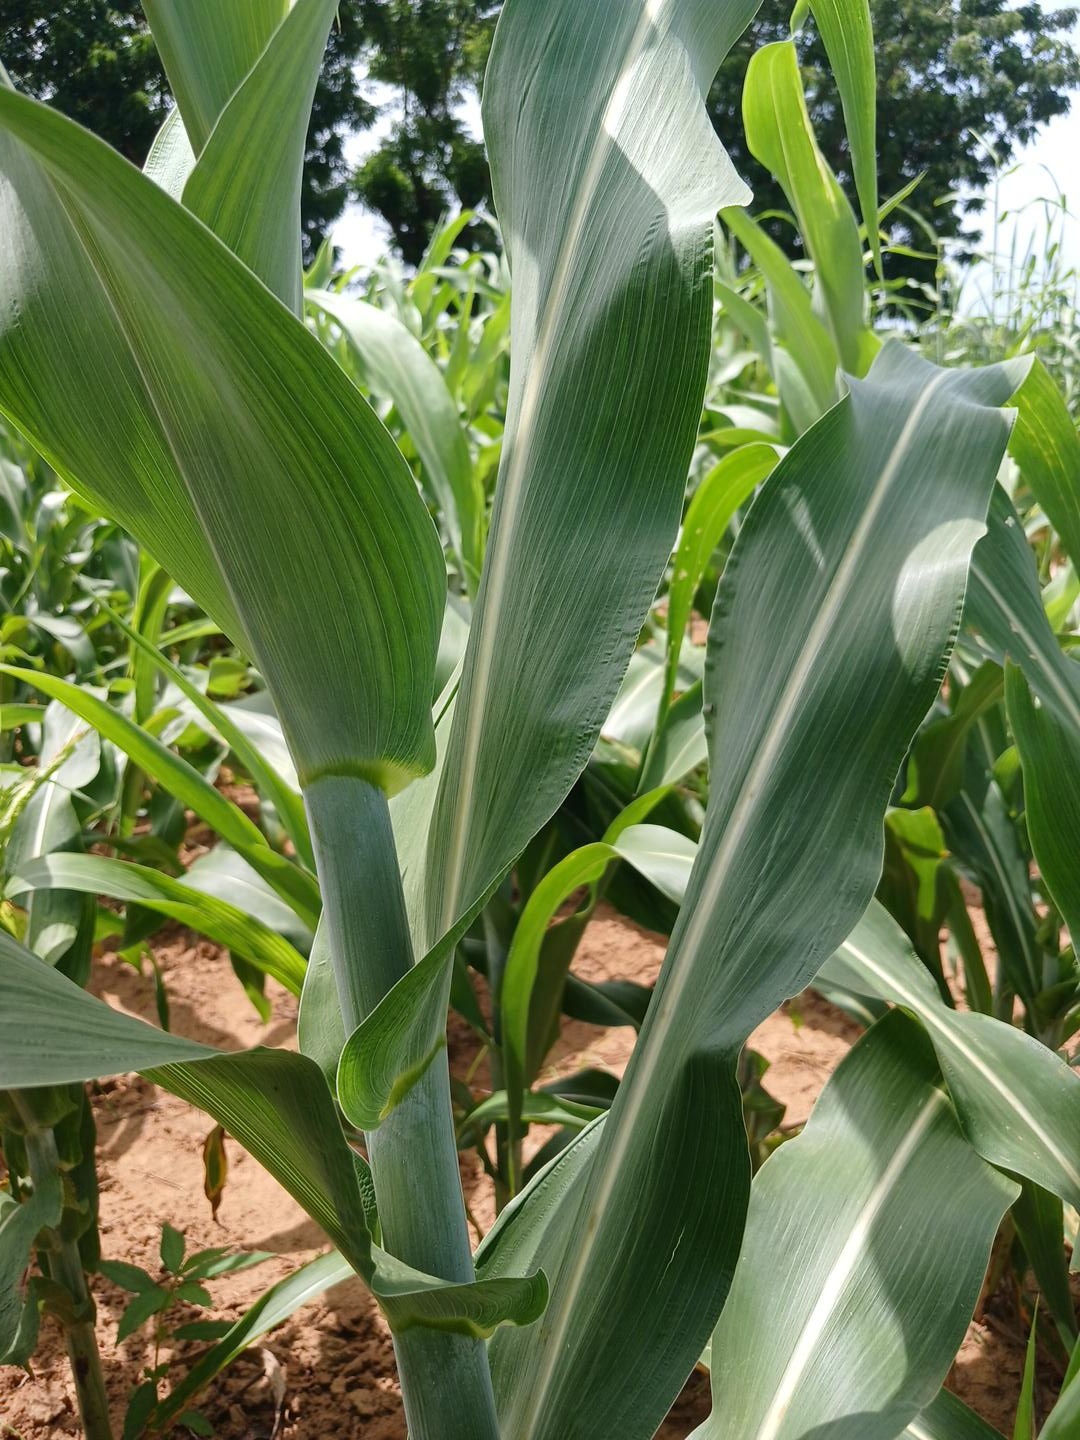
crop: sorghum
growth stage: vegetative
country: Senegal
